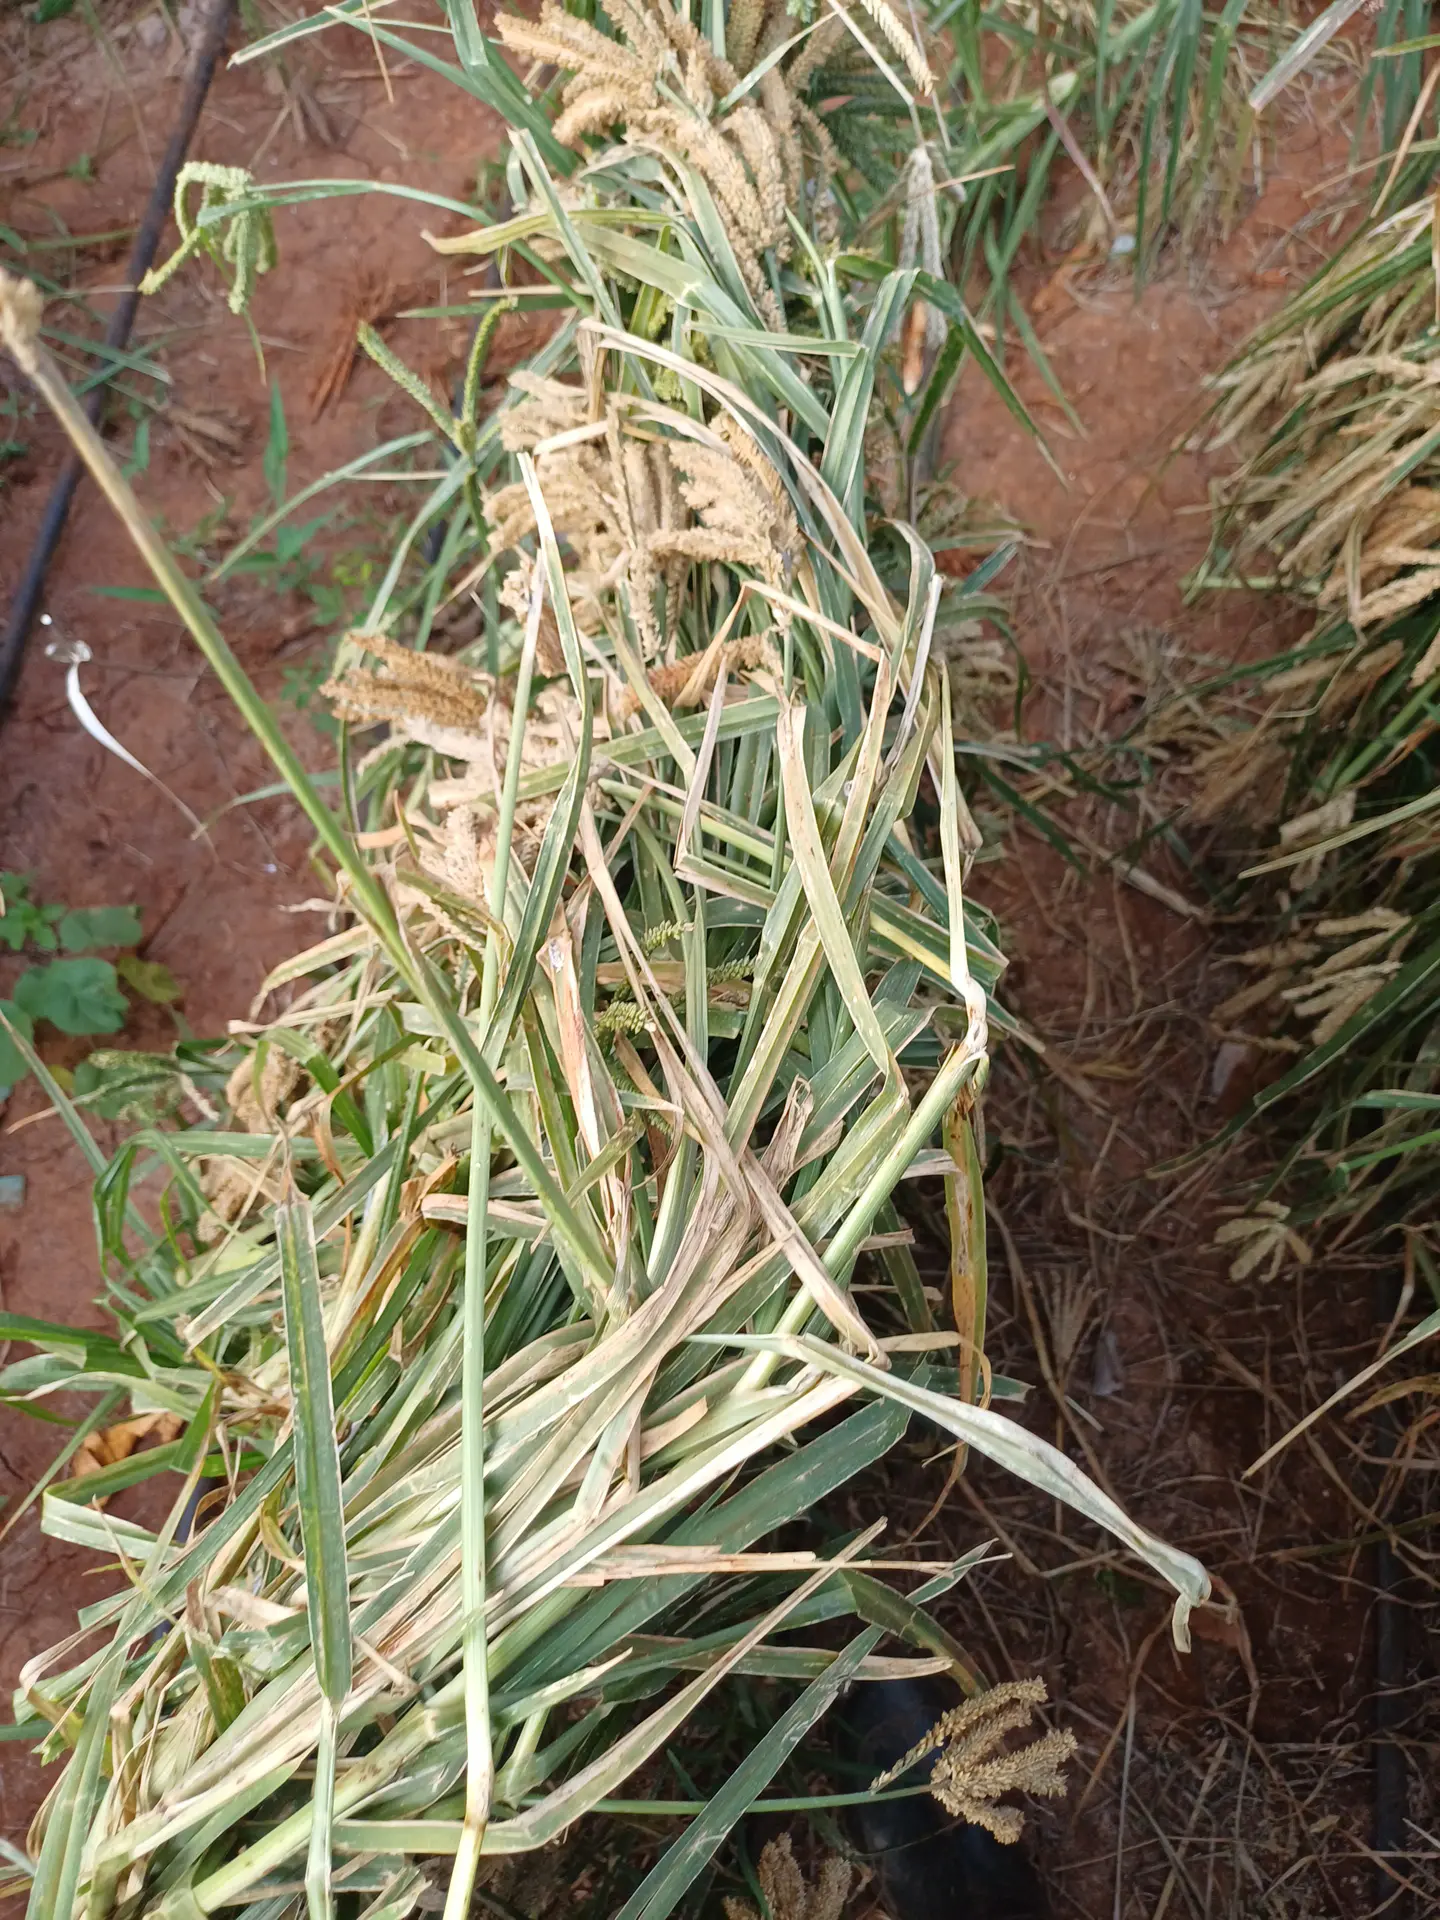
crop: finger millet
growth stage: maturity
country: Kenya
